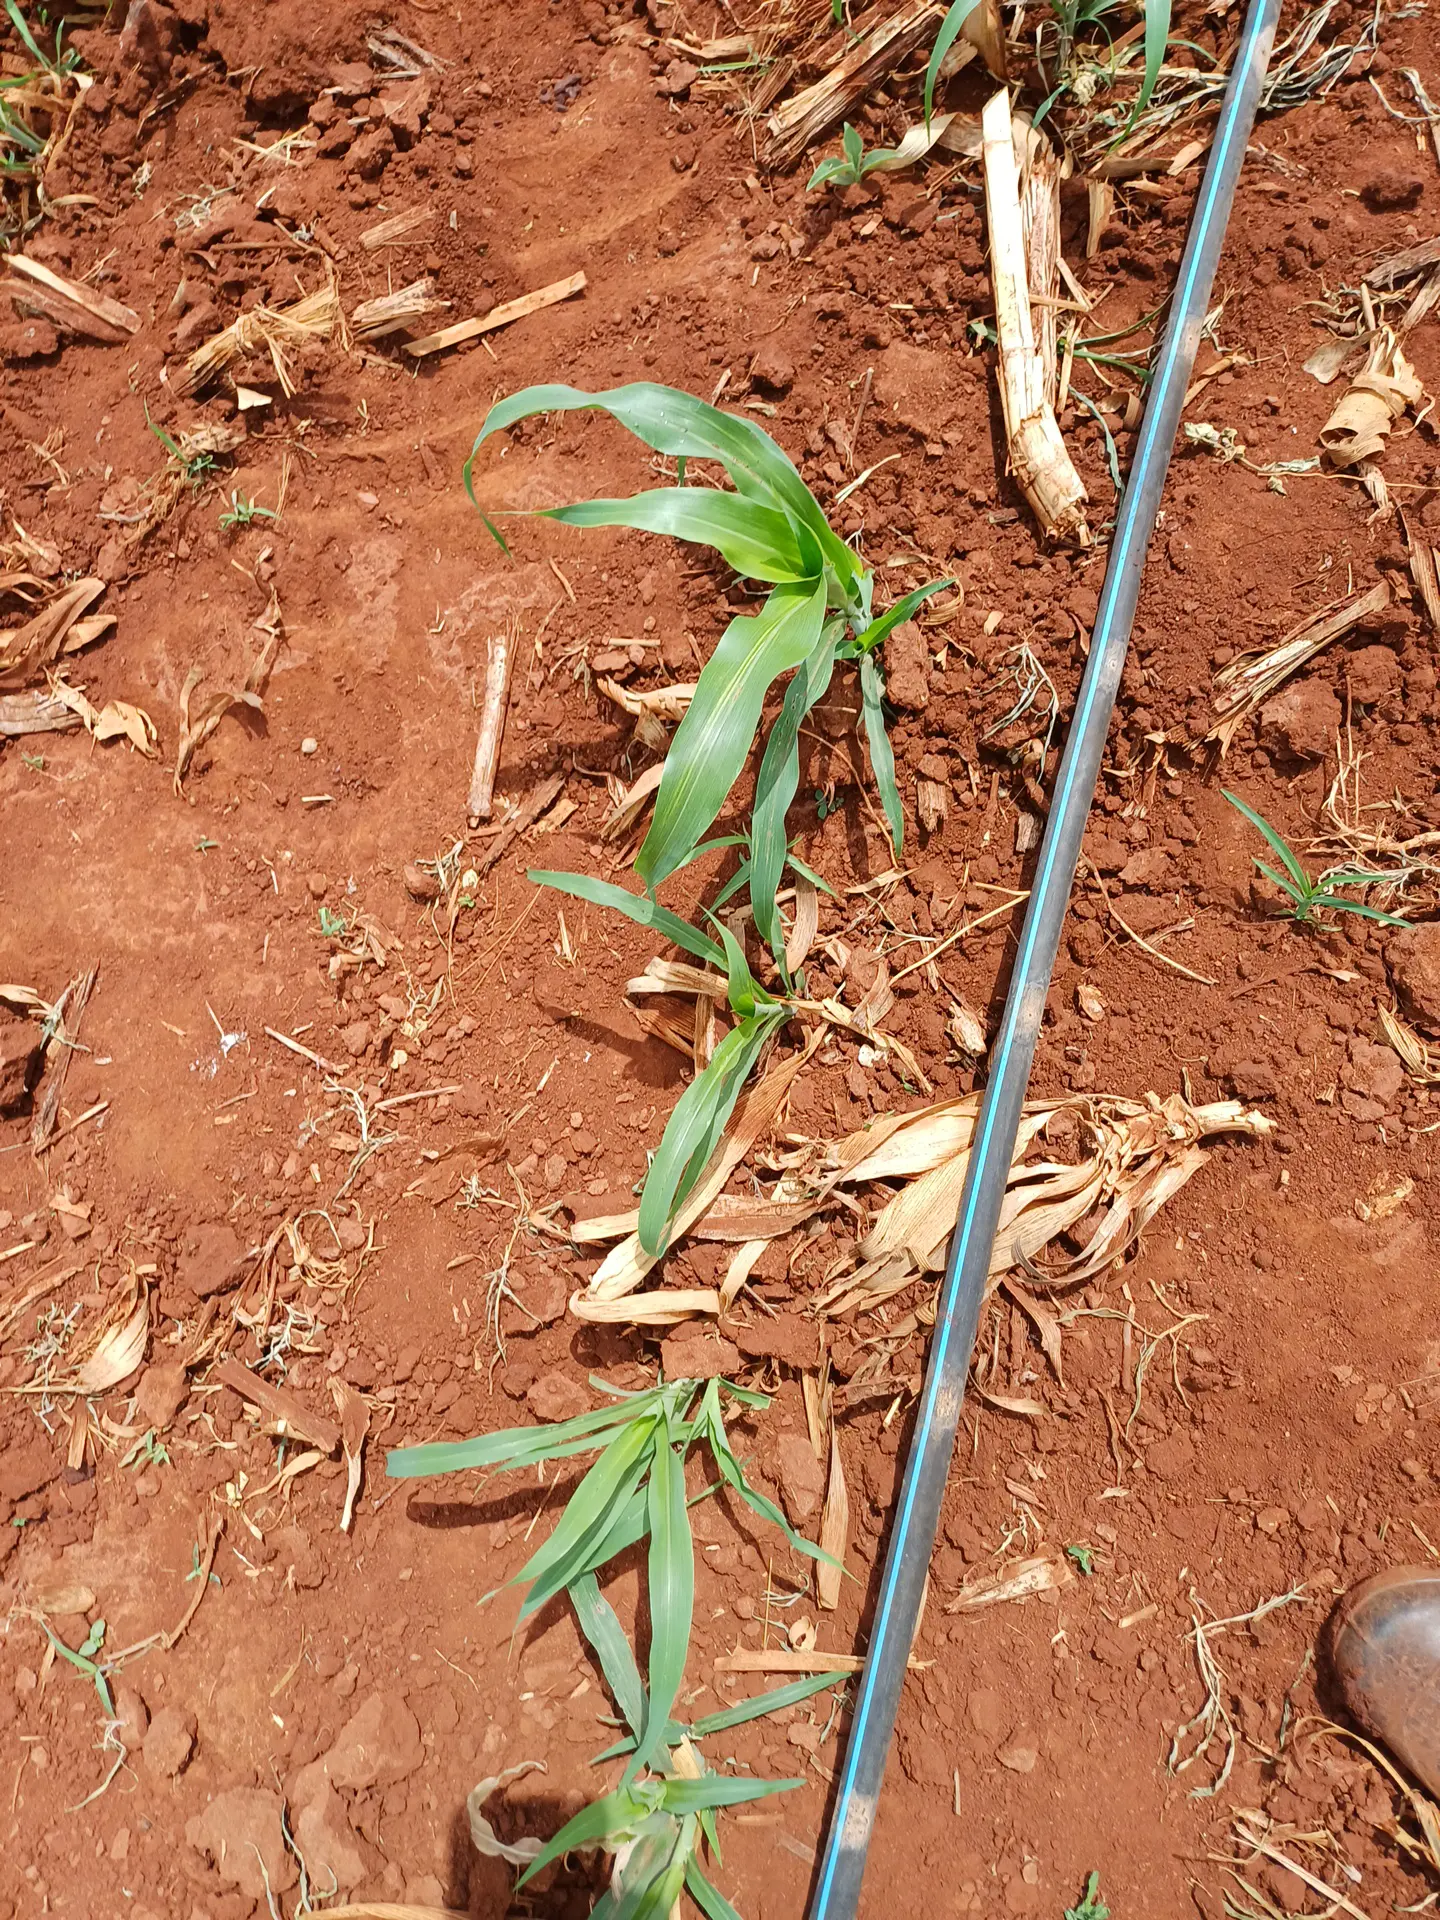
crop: sorghum
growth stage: vegetative
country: Kenya
